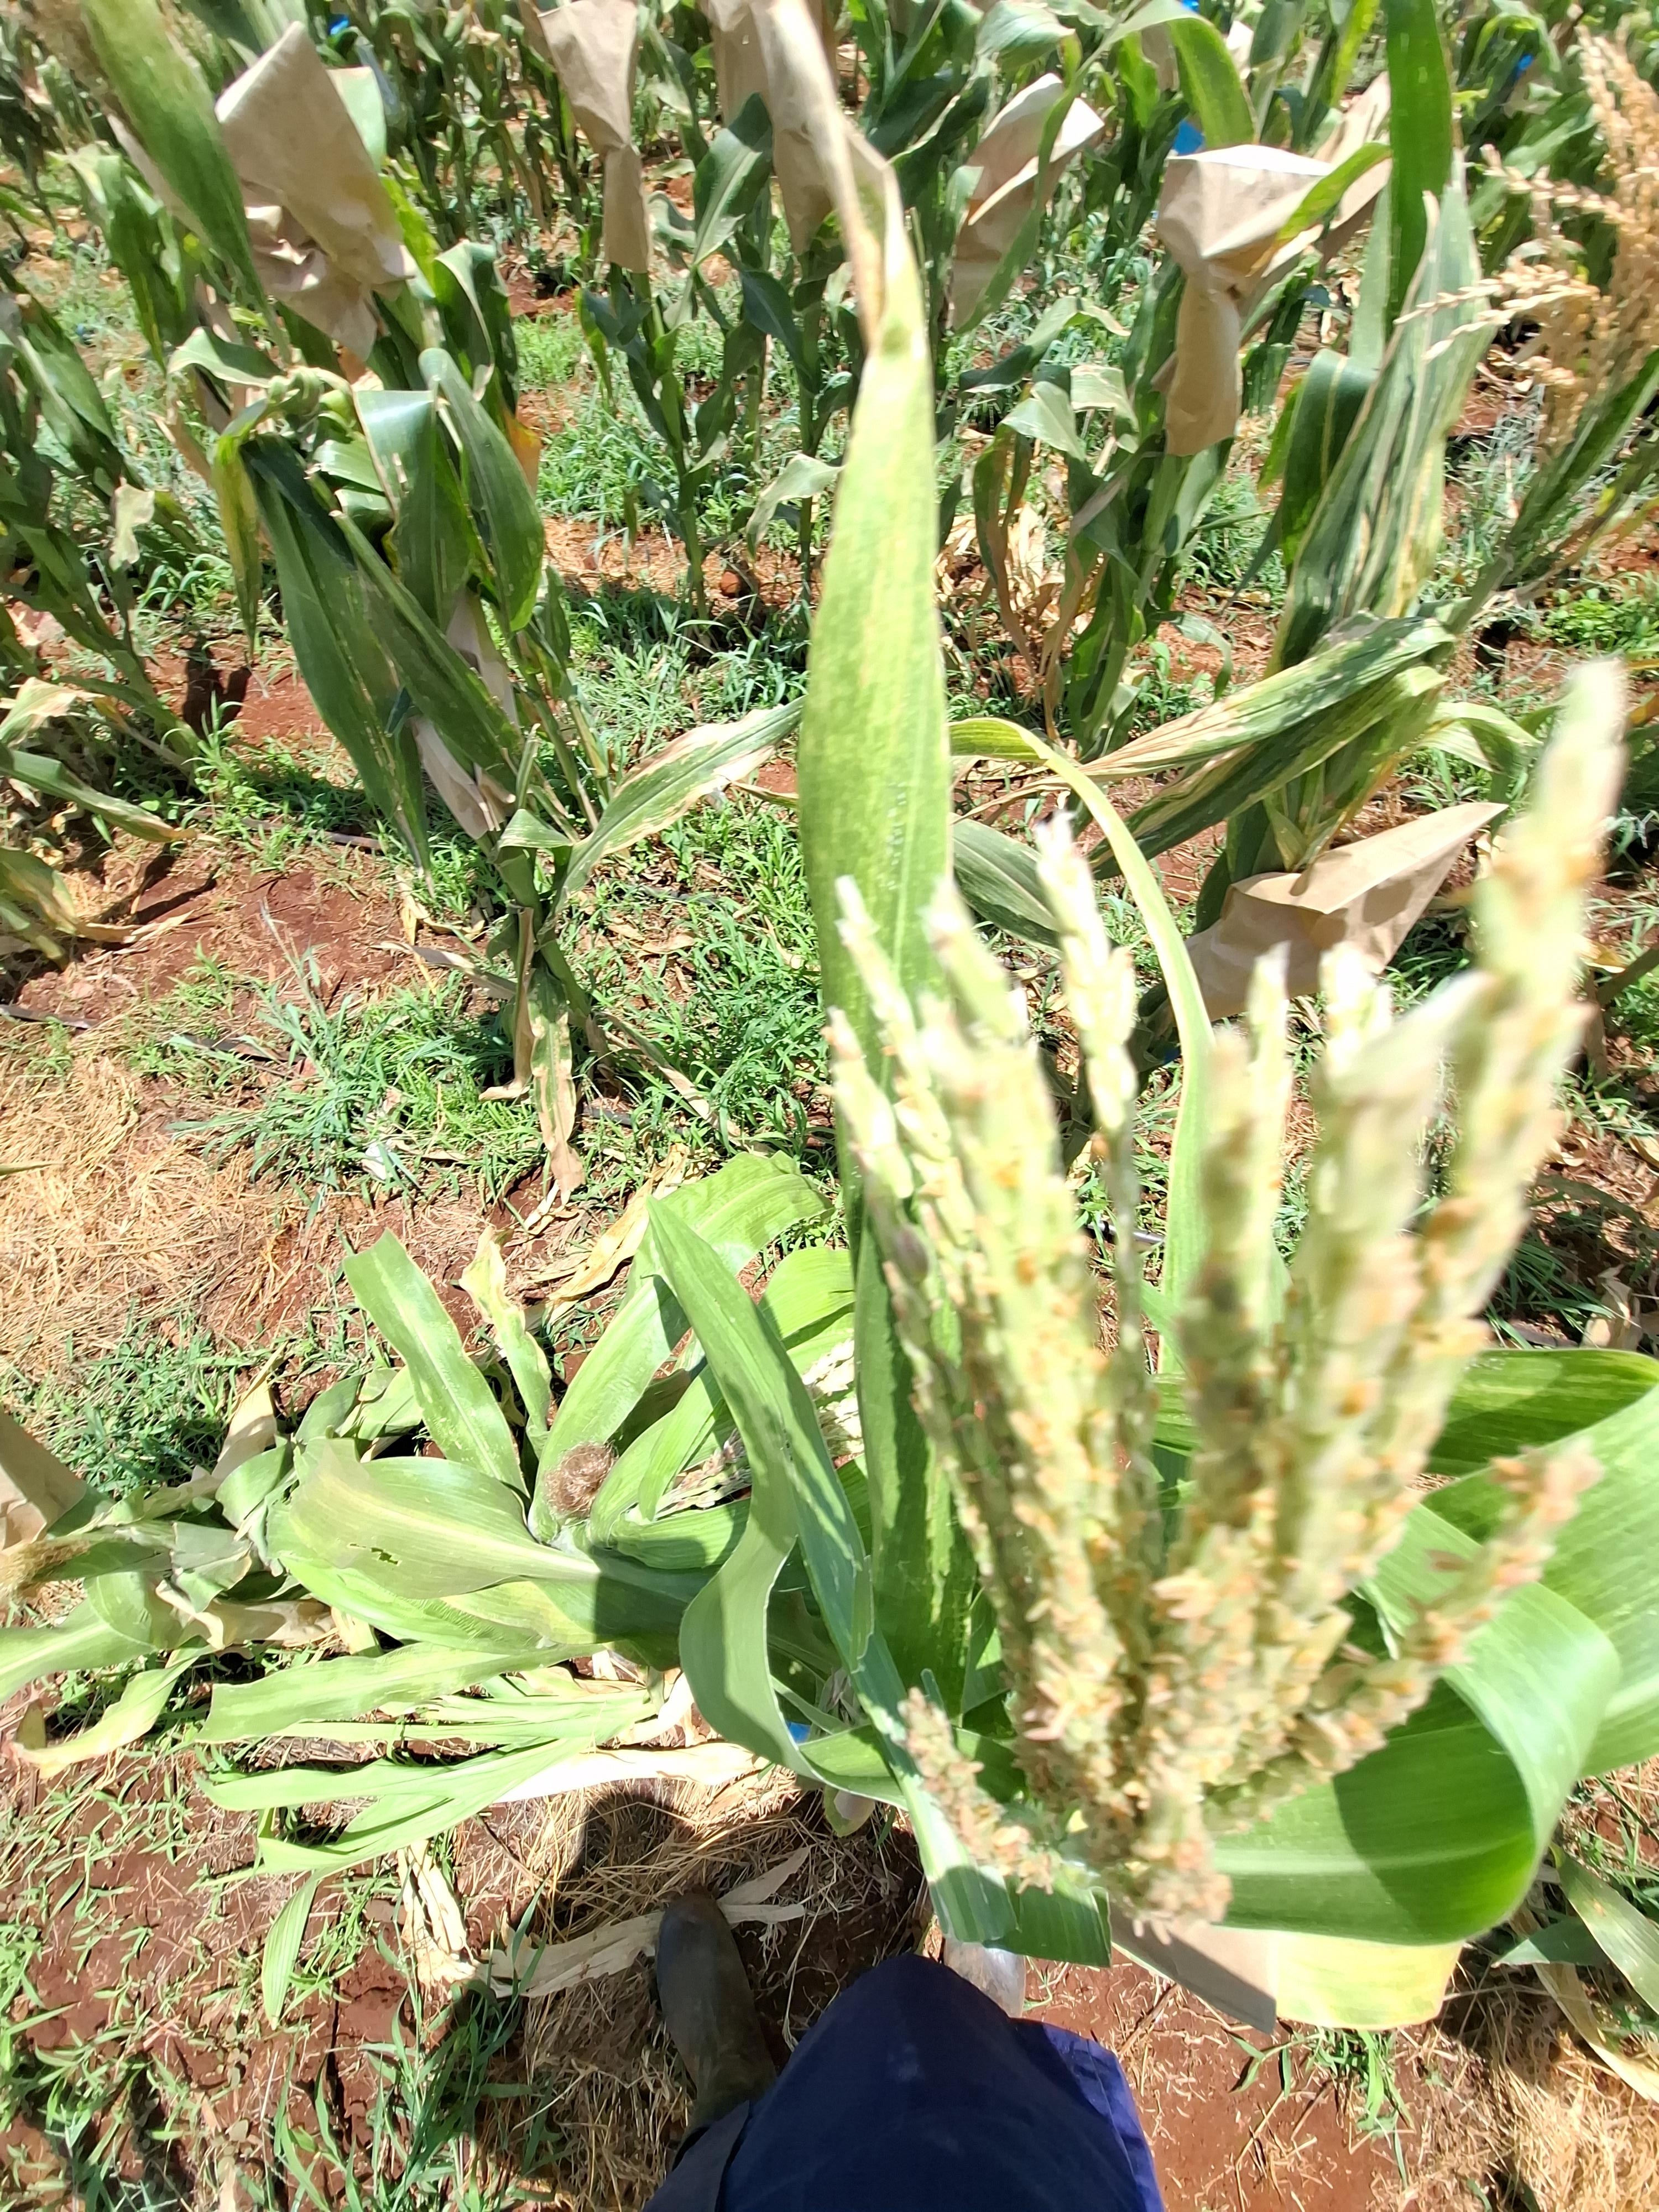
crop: maize
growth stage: flowering
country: Kenya
